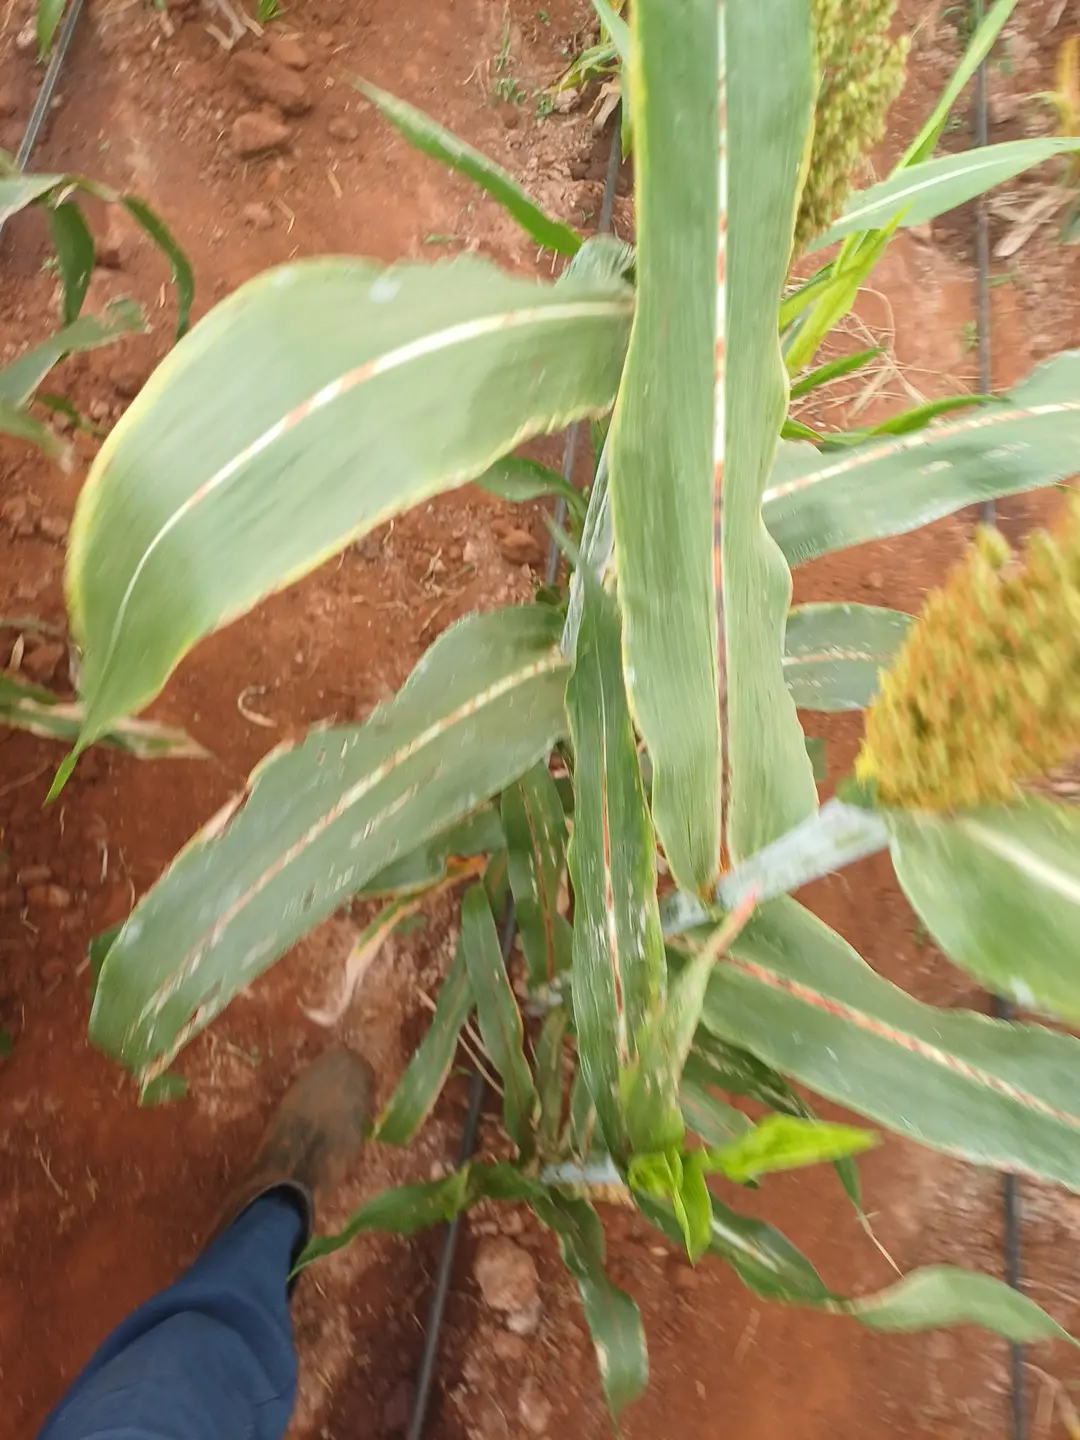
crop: sorghum
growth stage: flowering
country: Kenya
